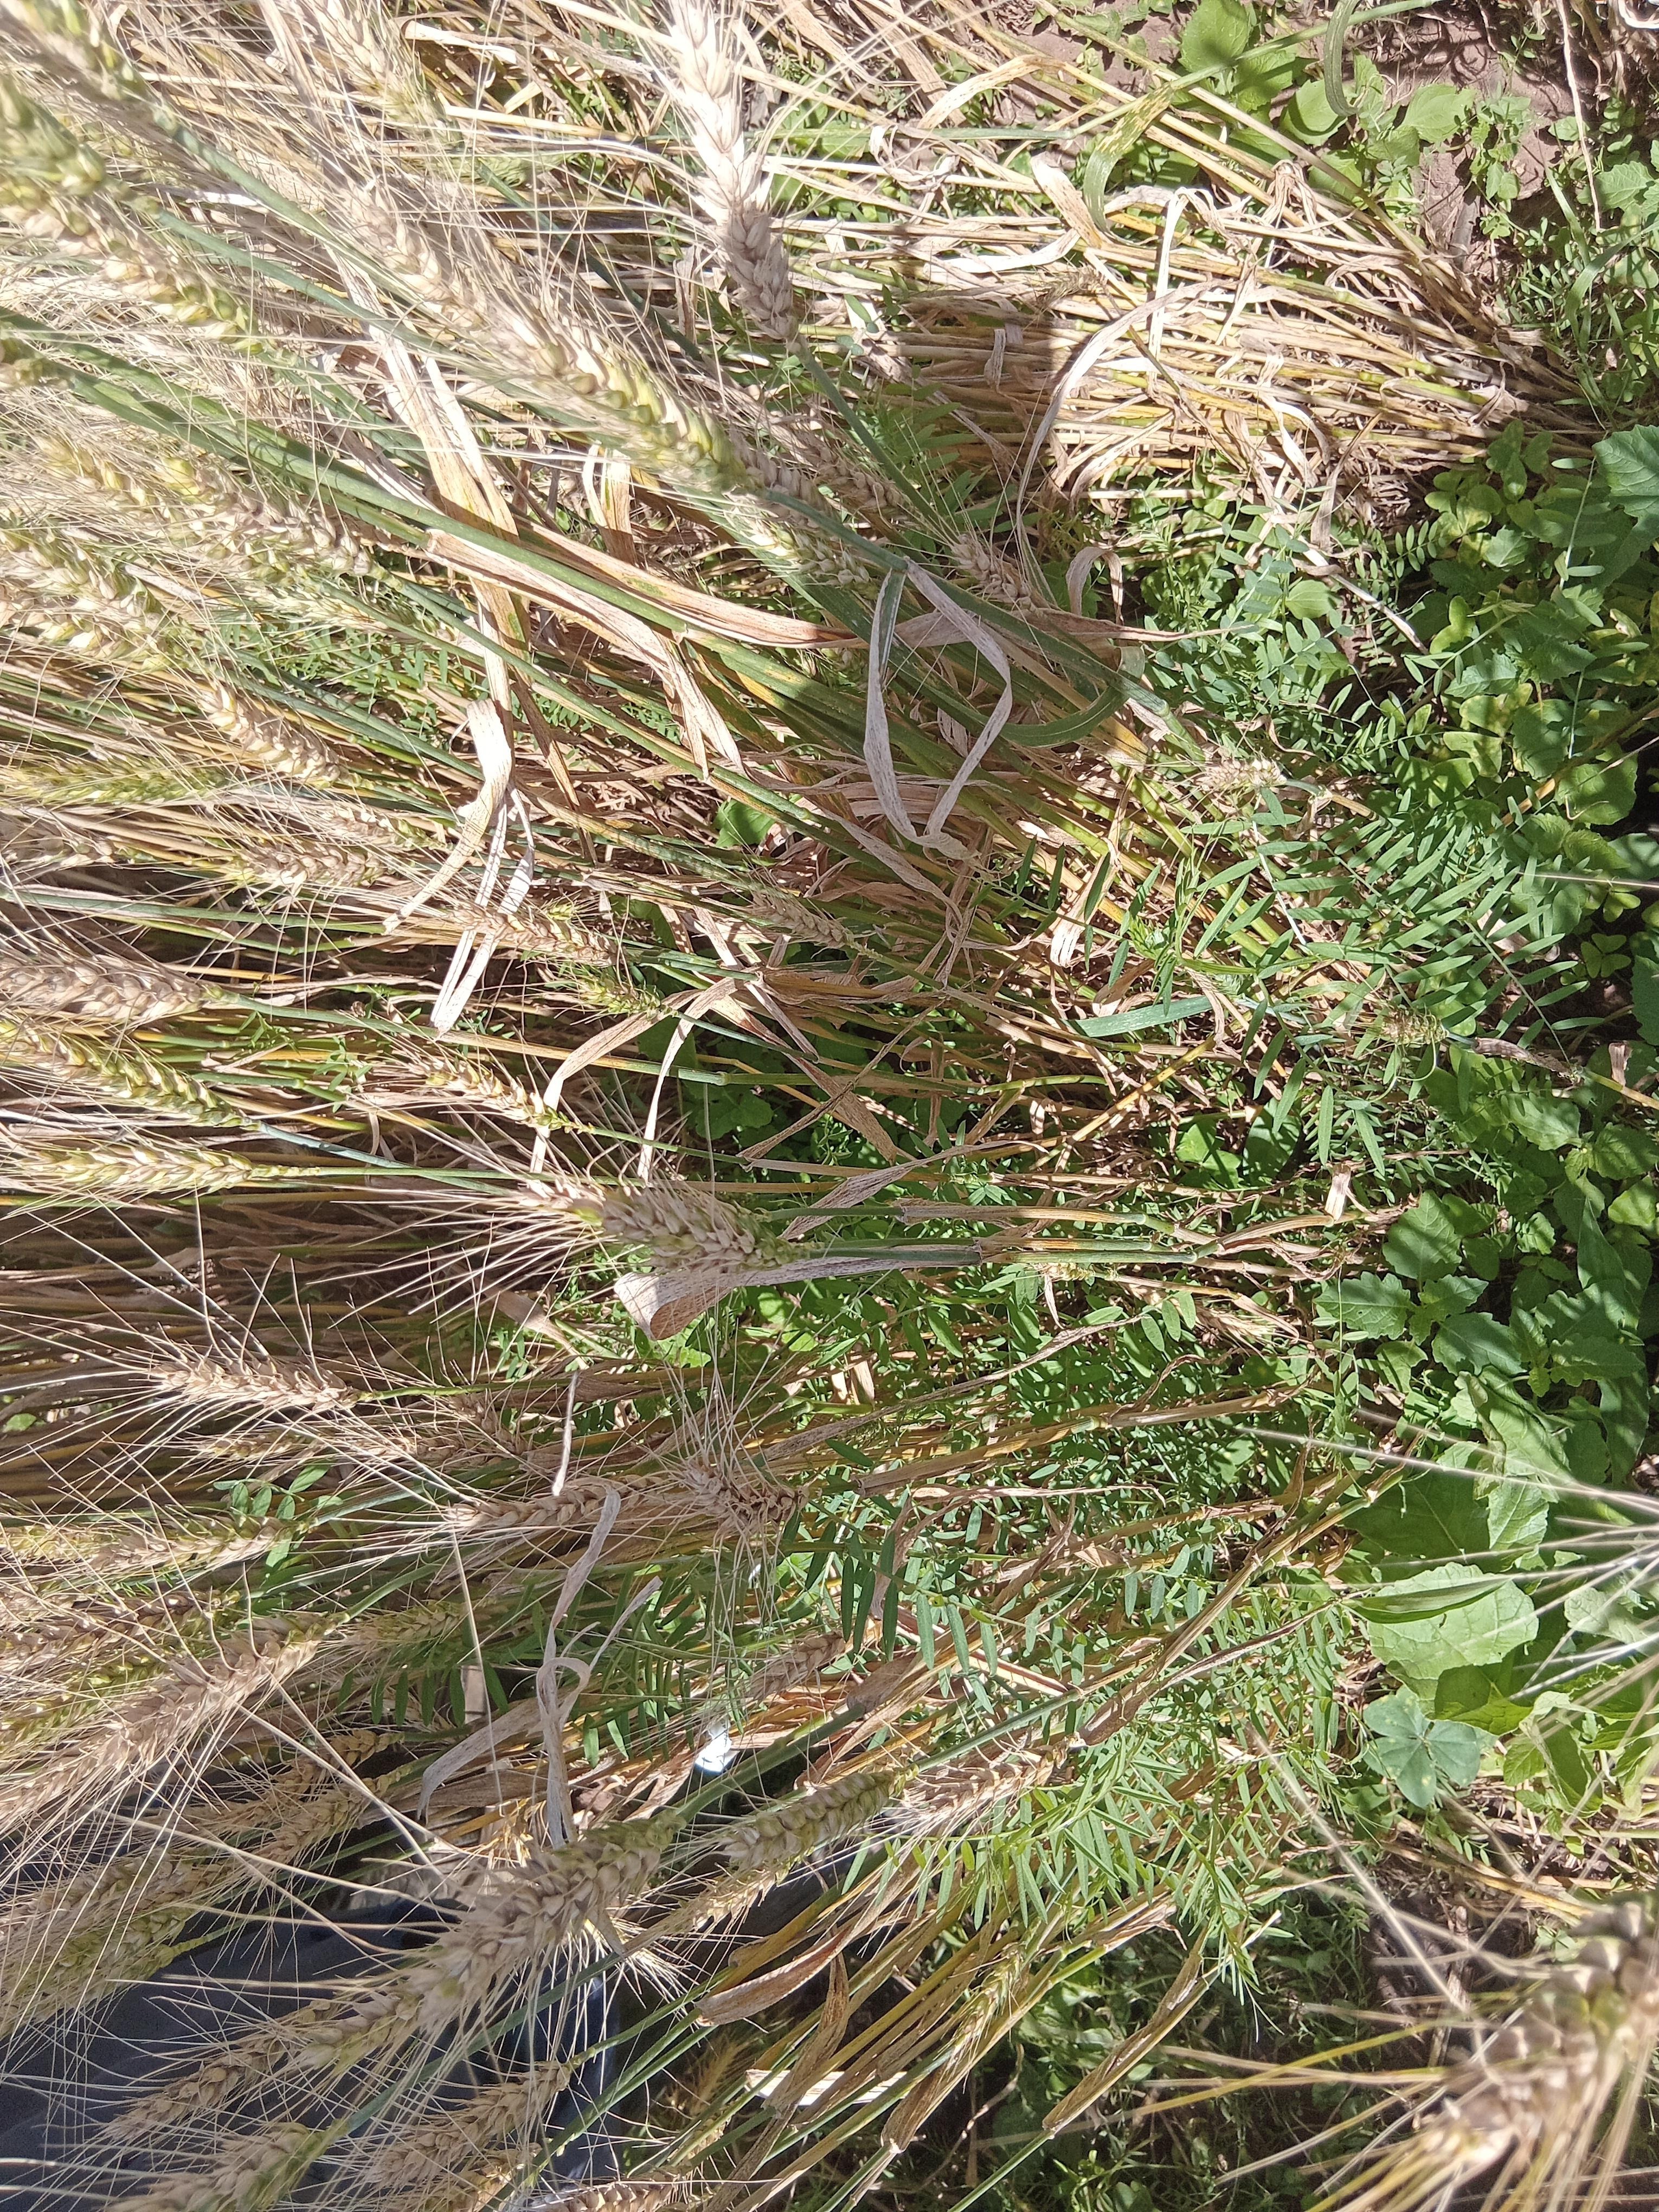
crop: wheat
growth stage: maturity
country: Kenya
